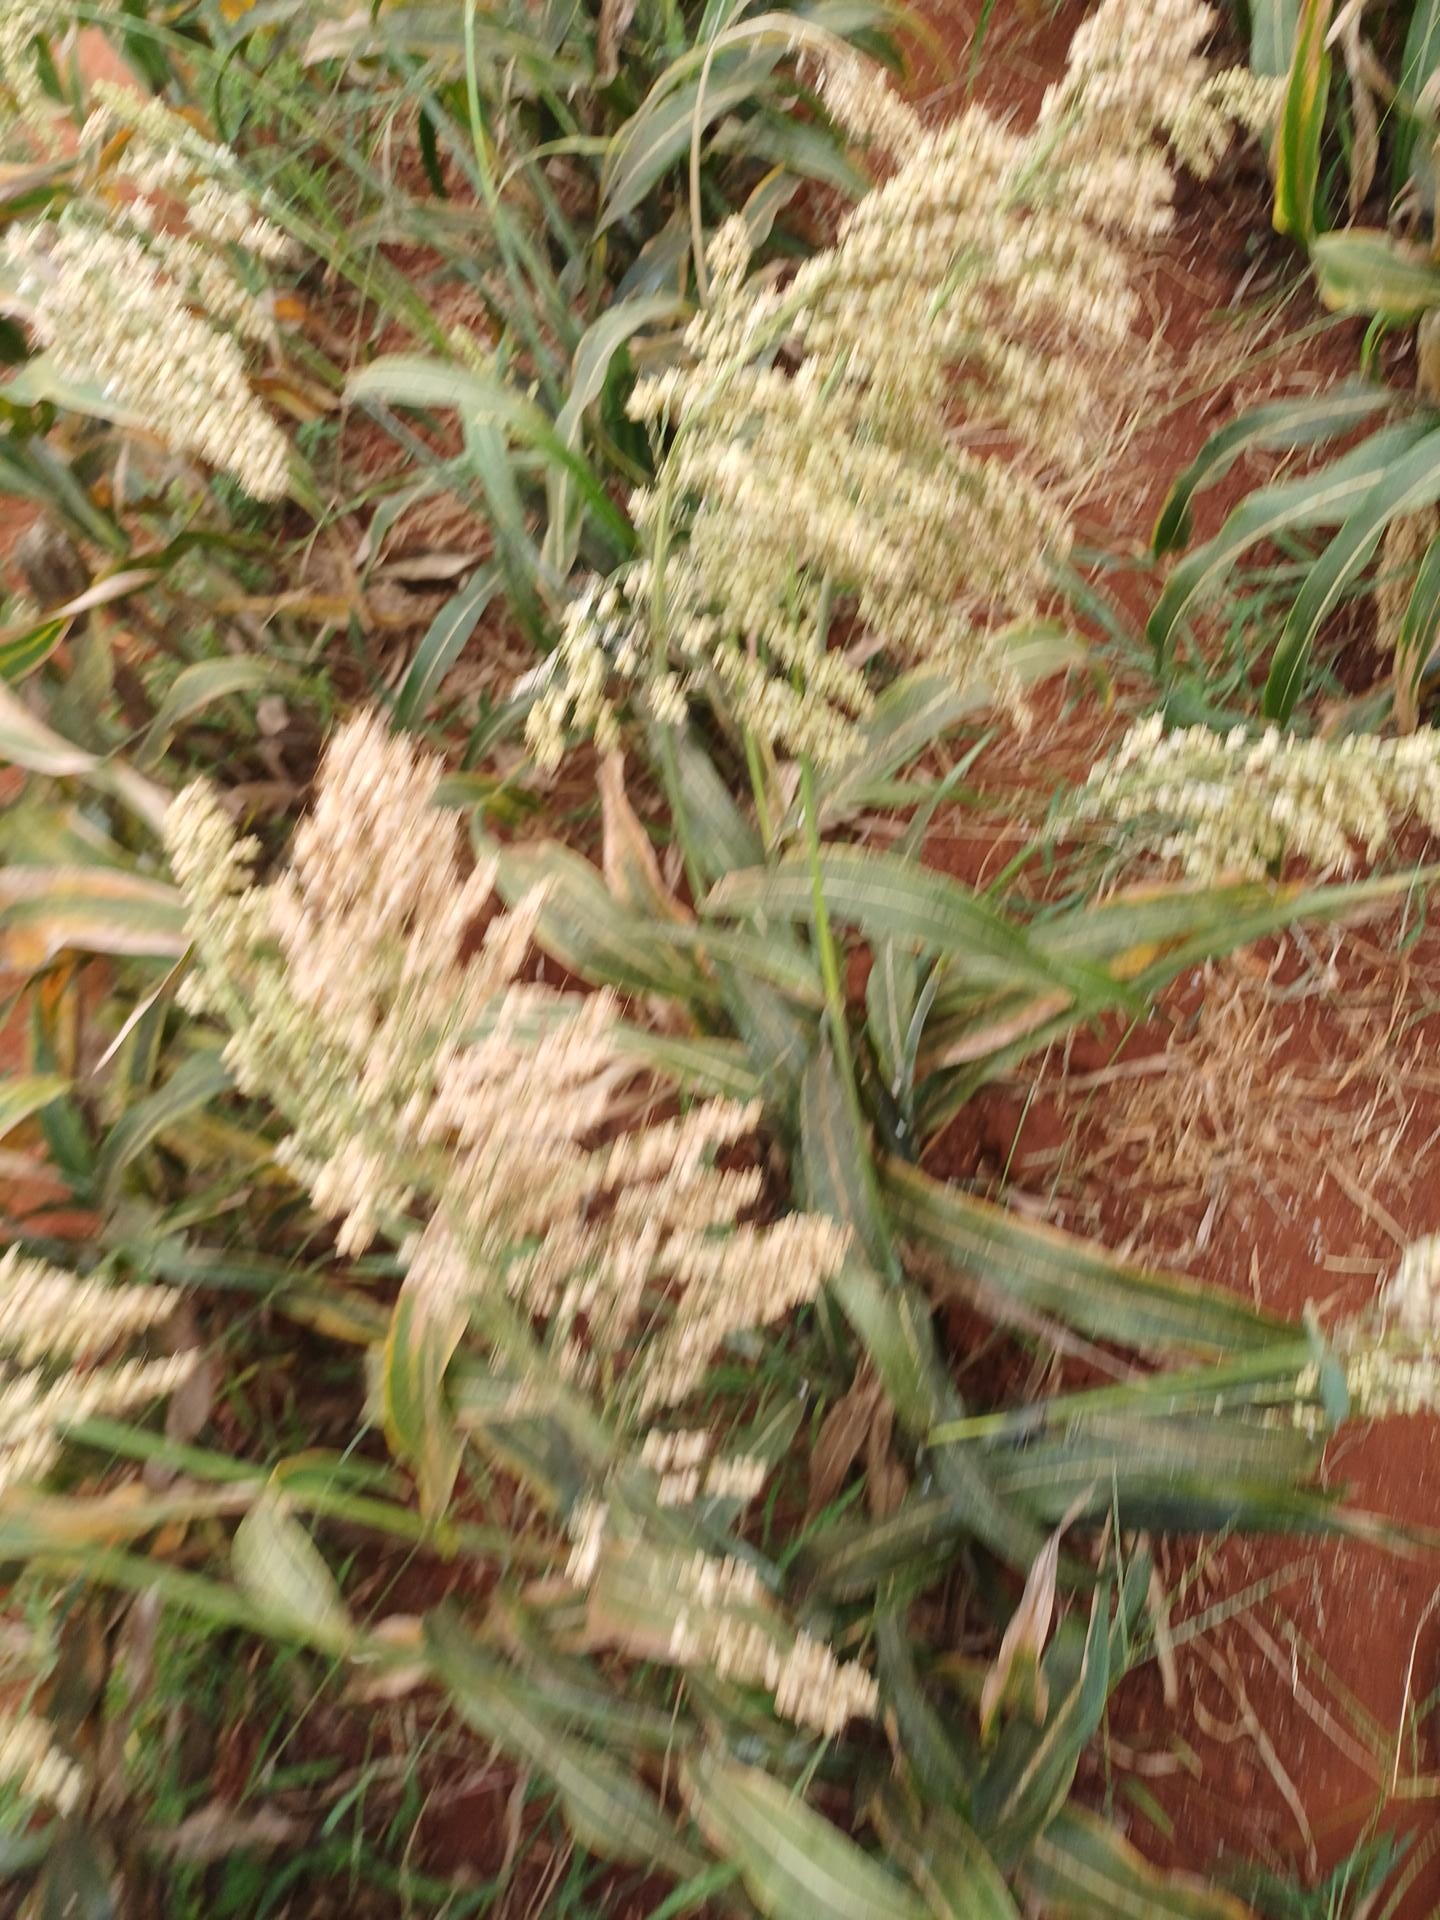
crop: sorghum
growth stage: maturity
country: Kenya
